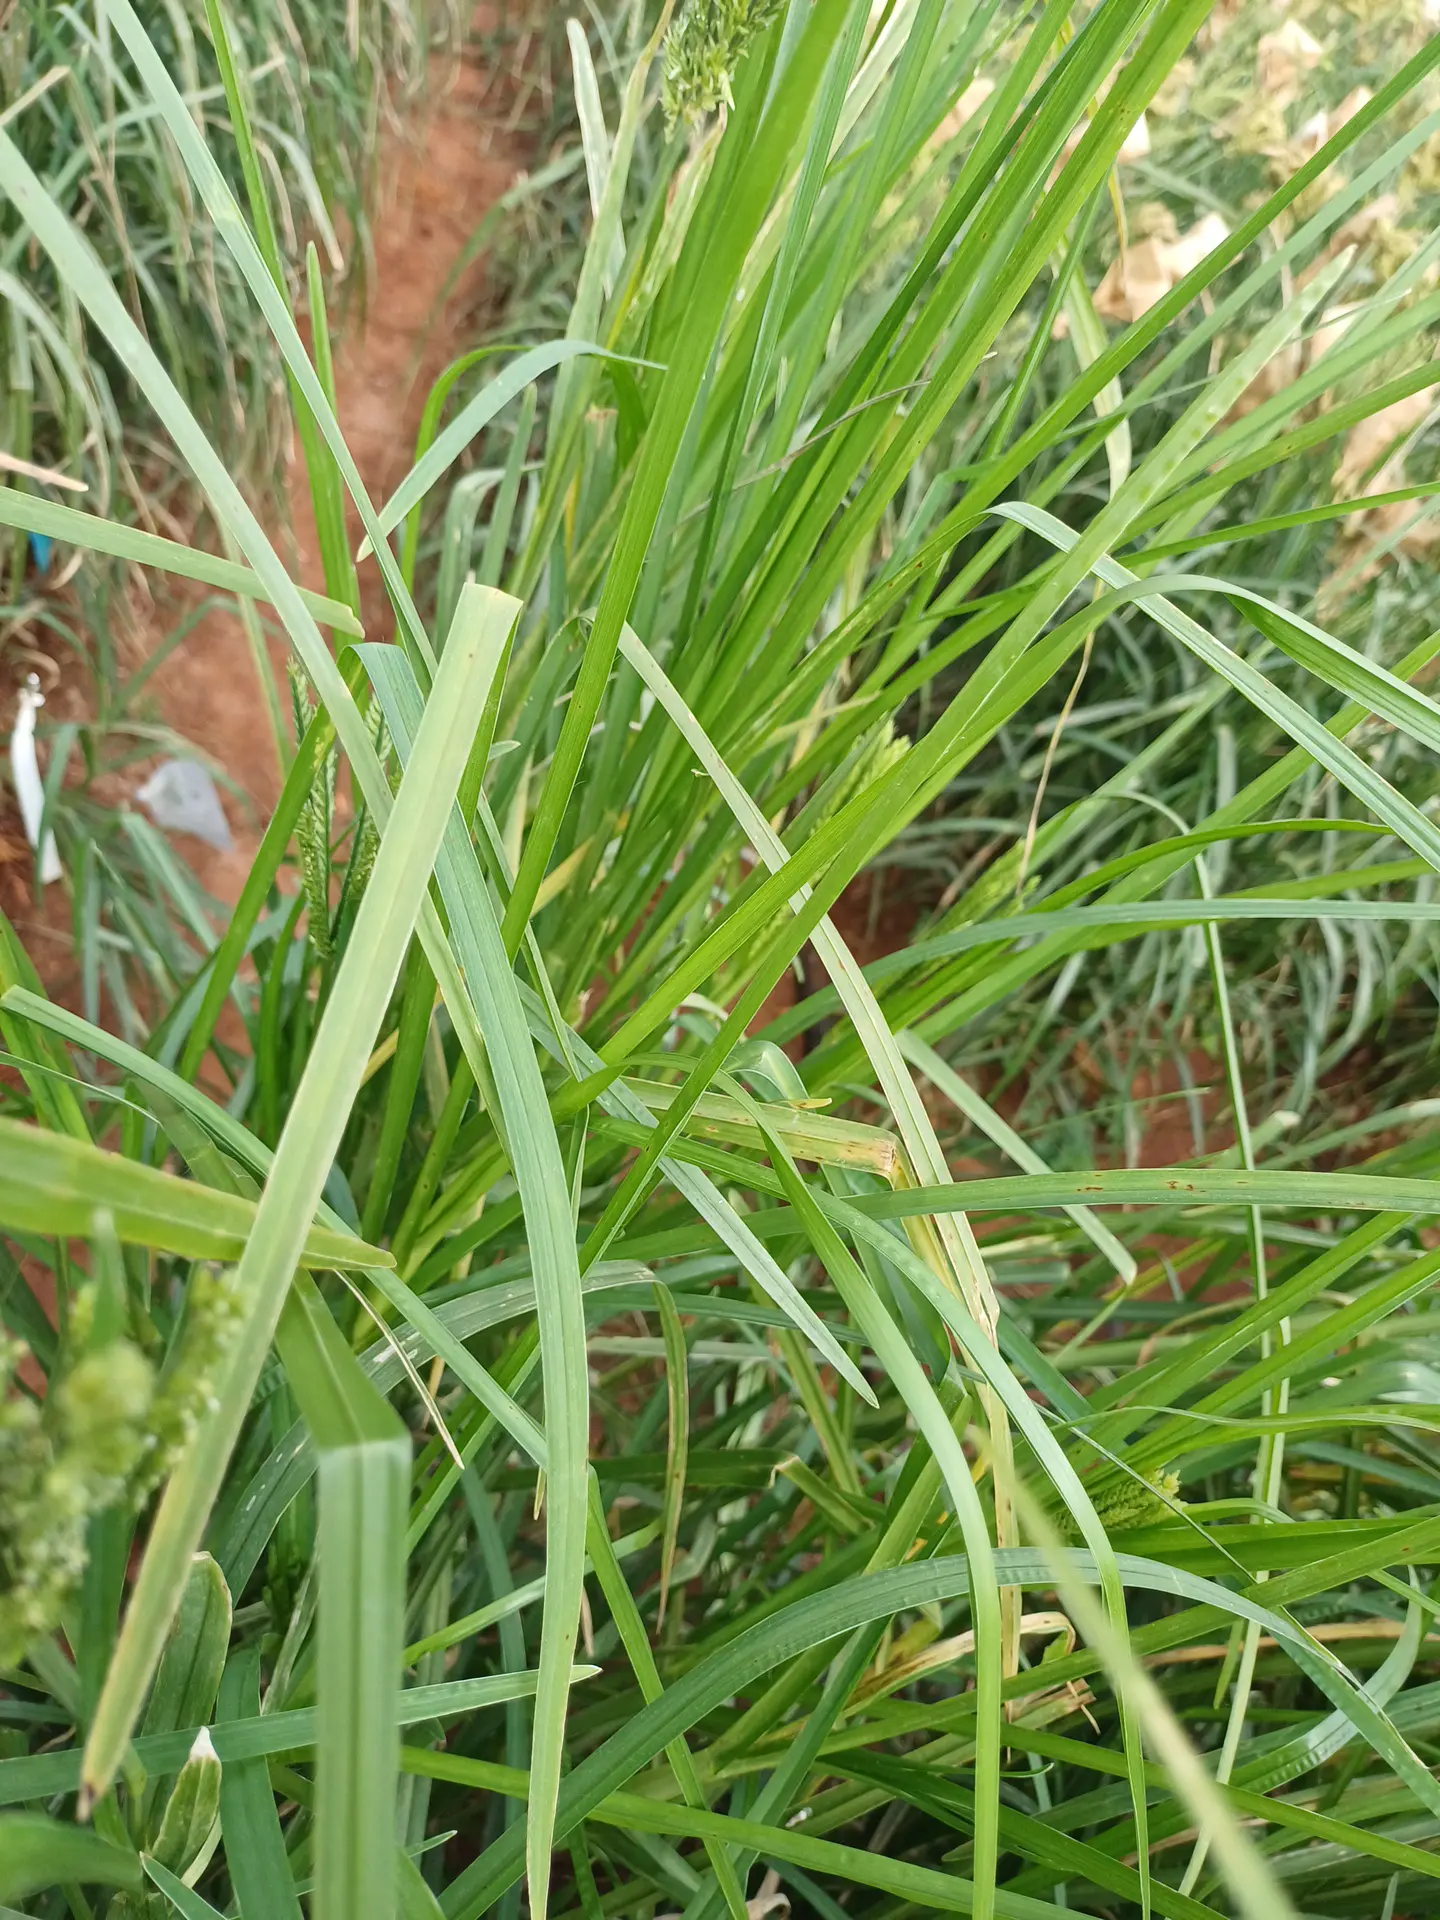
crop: finger millet
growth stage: flowering
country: Kenya
